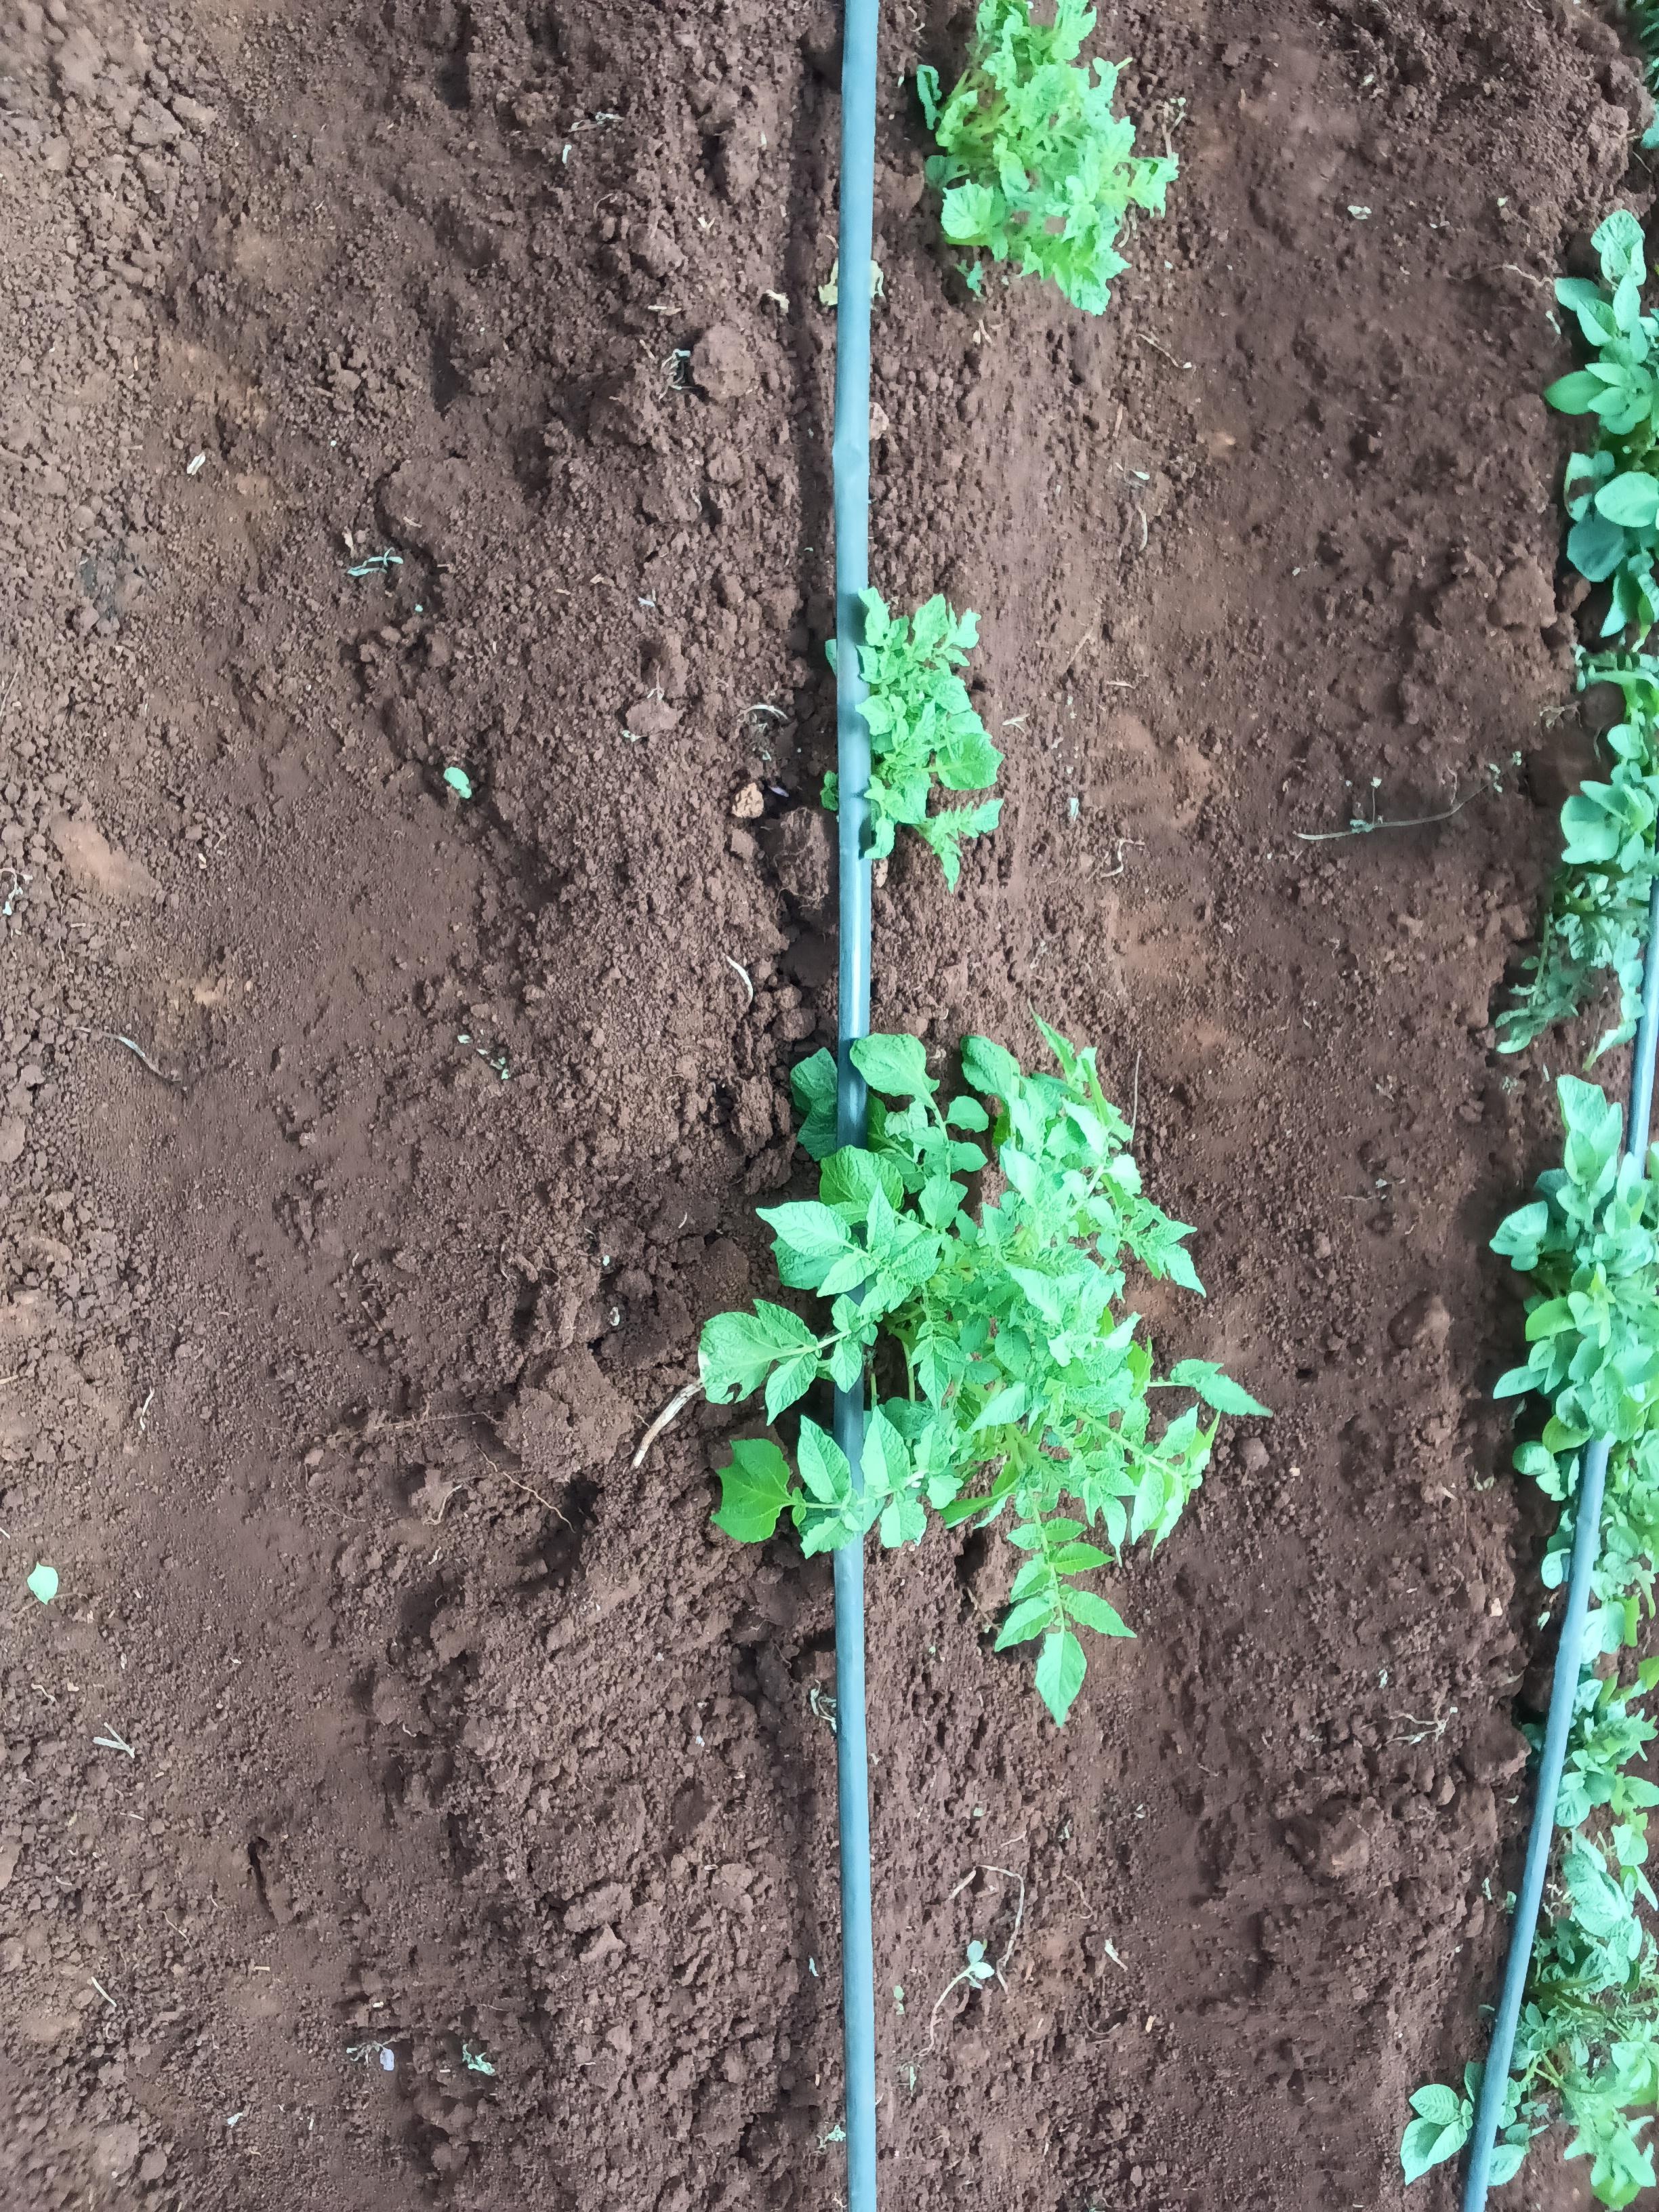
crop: potato
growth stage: vegetative
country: Kenya
